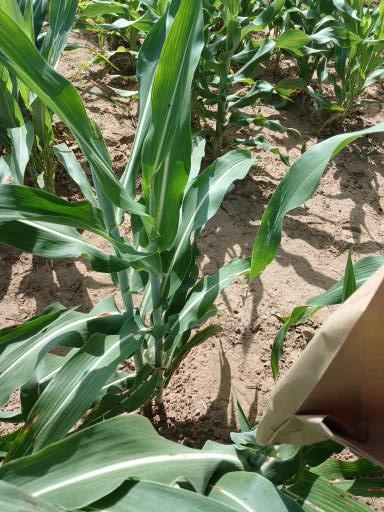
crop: sorghum
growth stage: vegetative
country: Senegal
